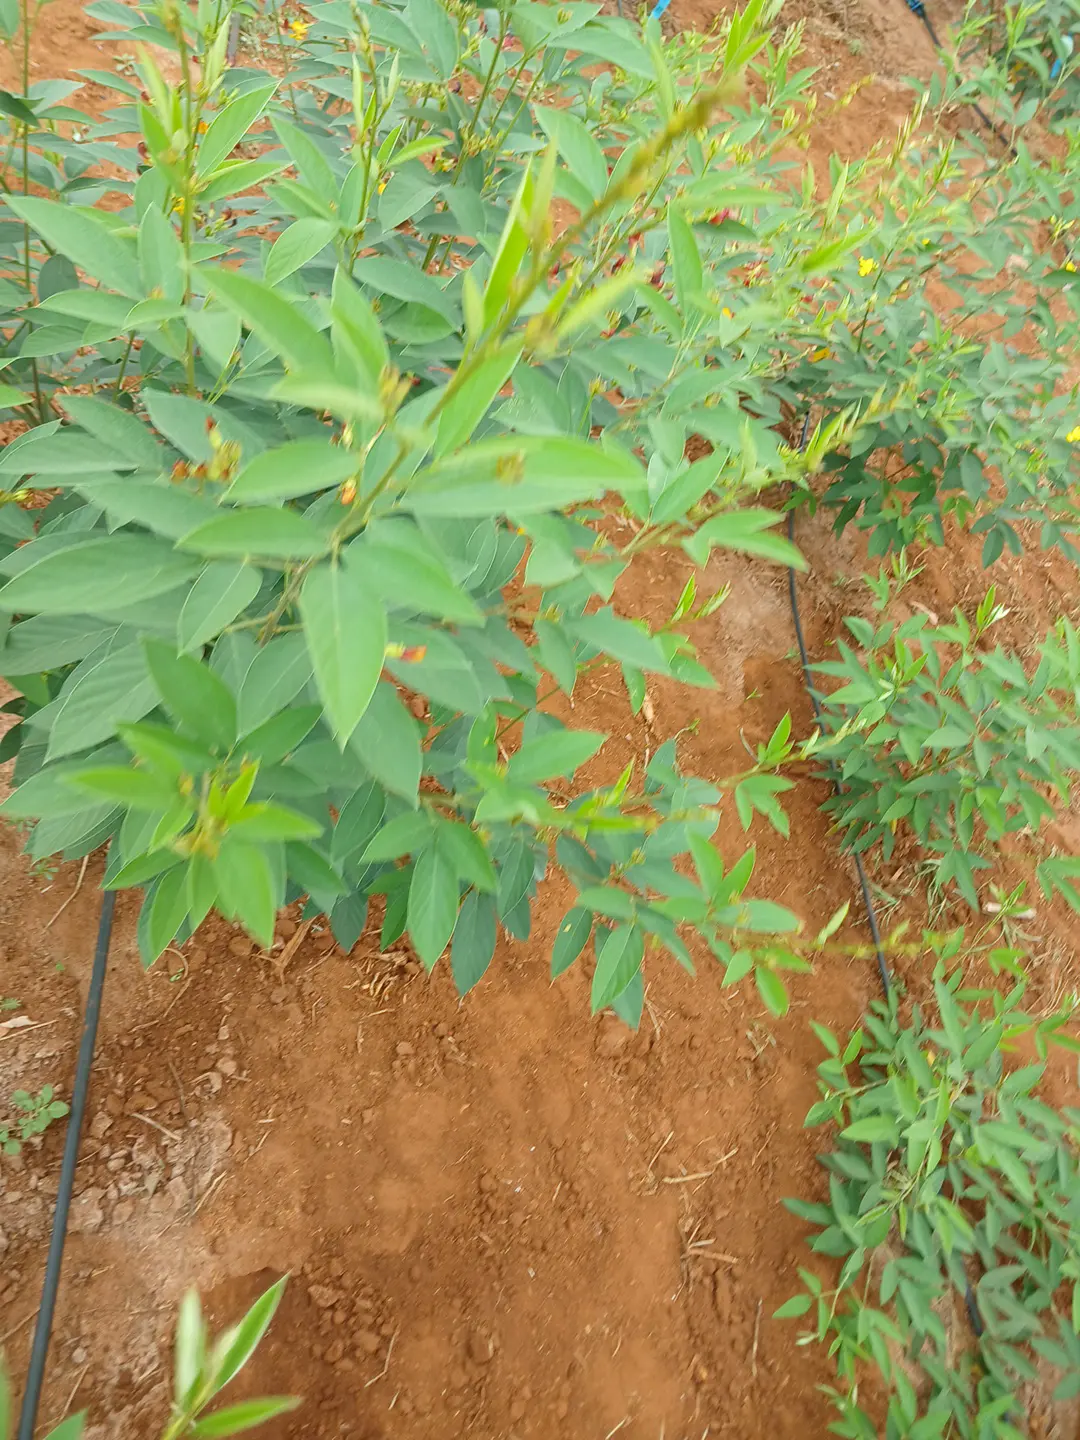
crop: pigeonpea
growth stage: flowering
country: Kenya
